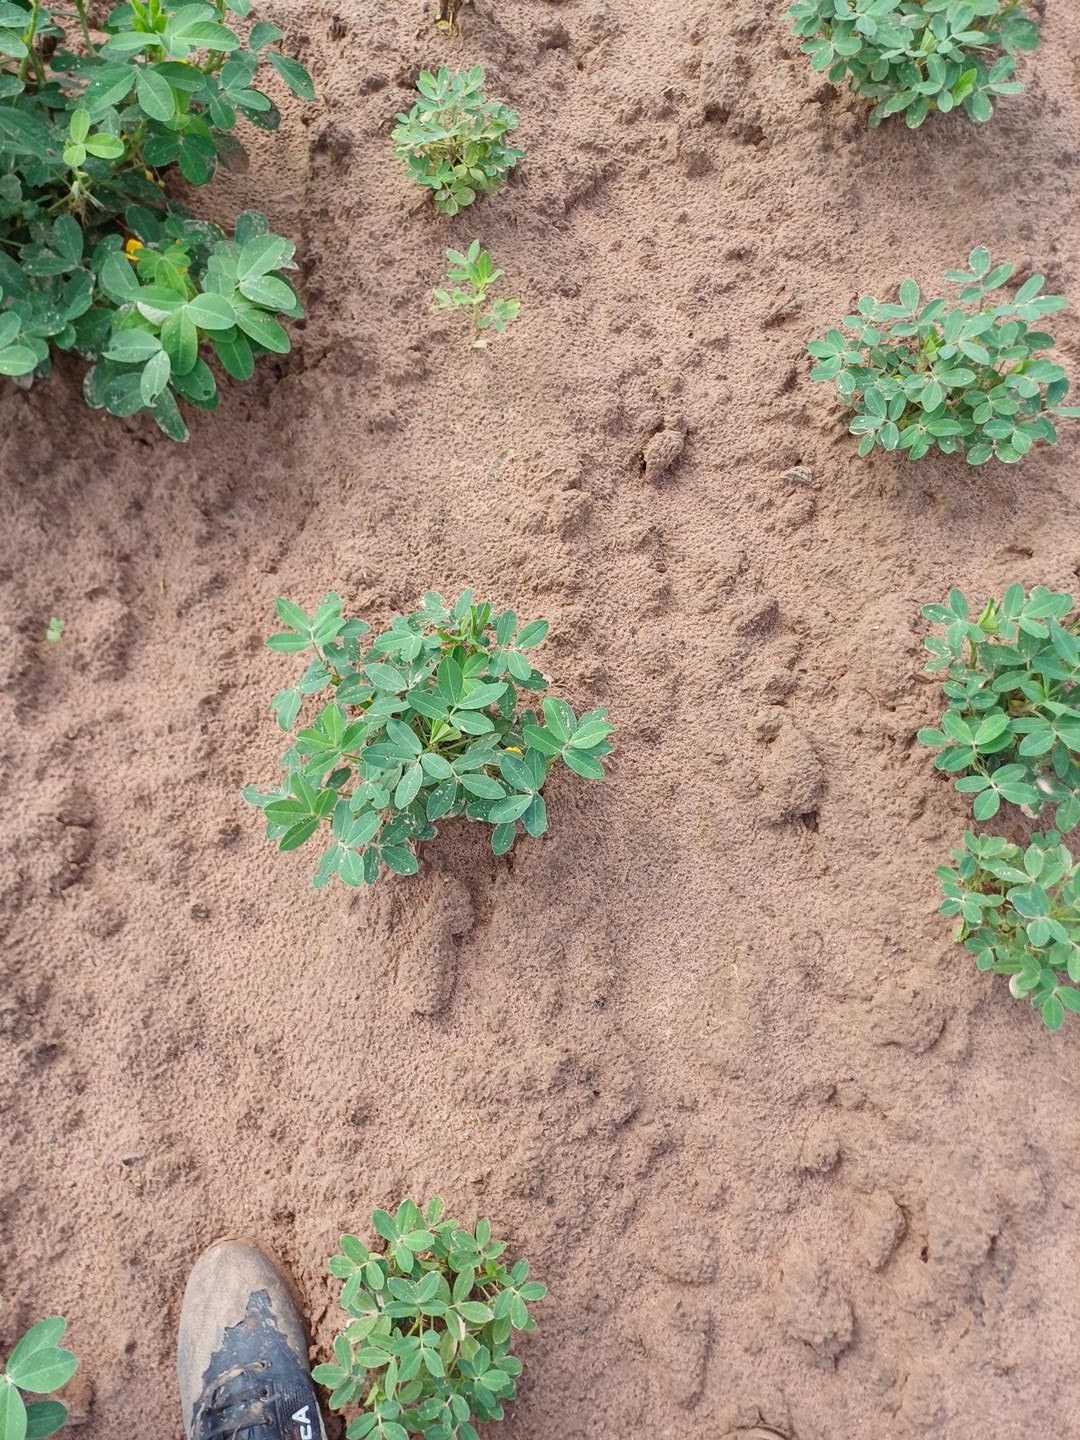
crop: groundnut
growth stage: flowering
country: Senegal
